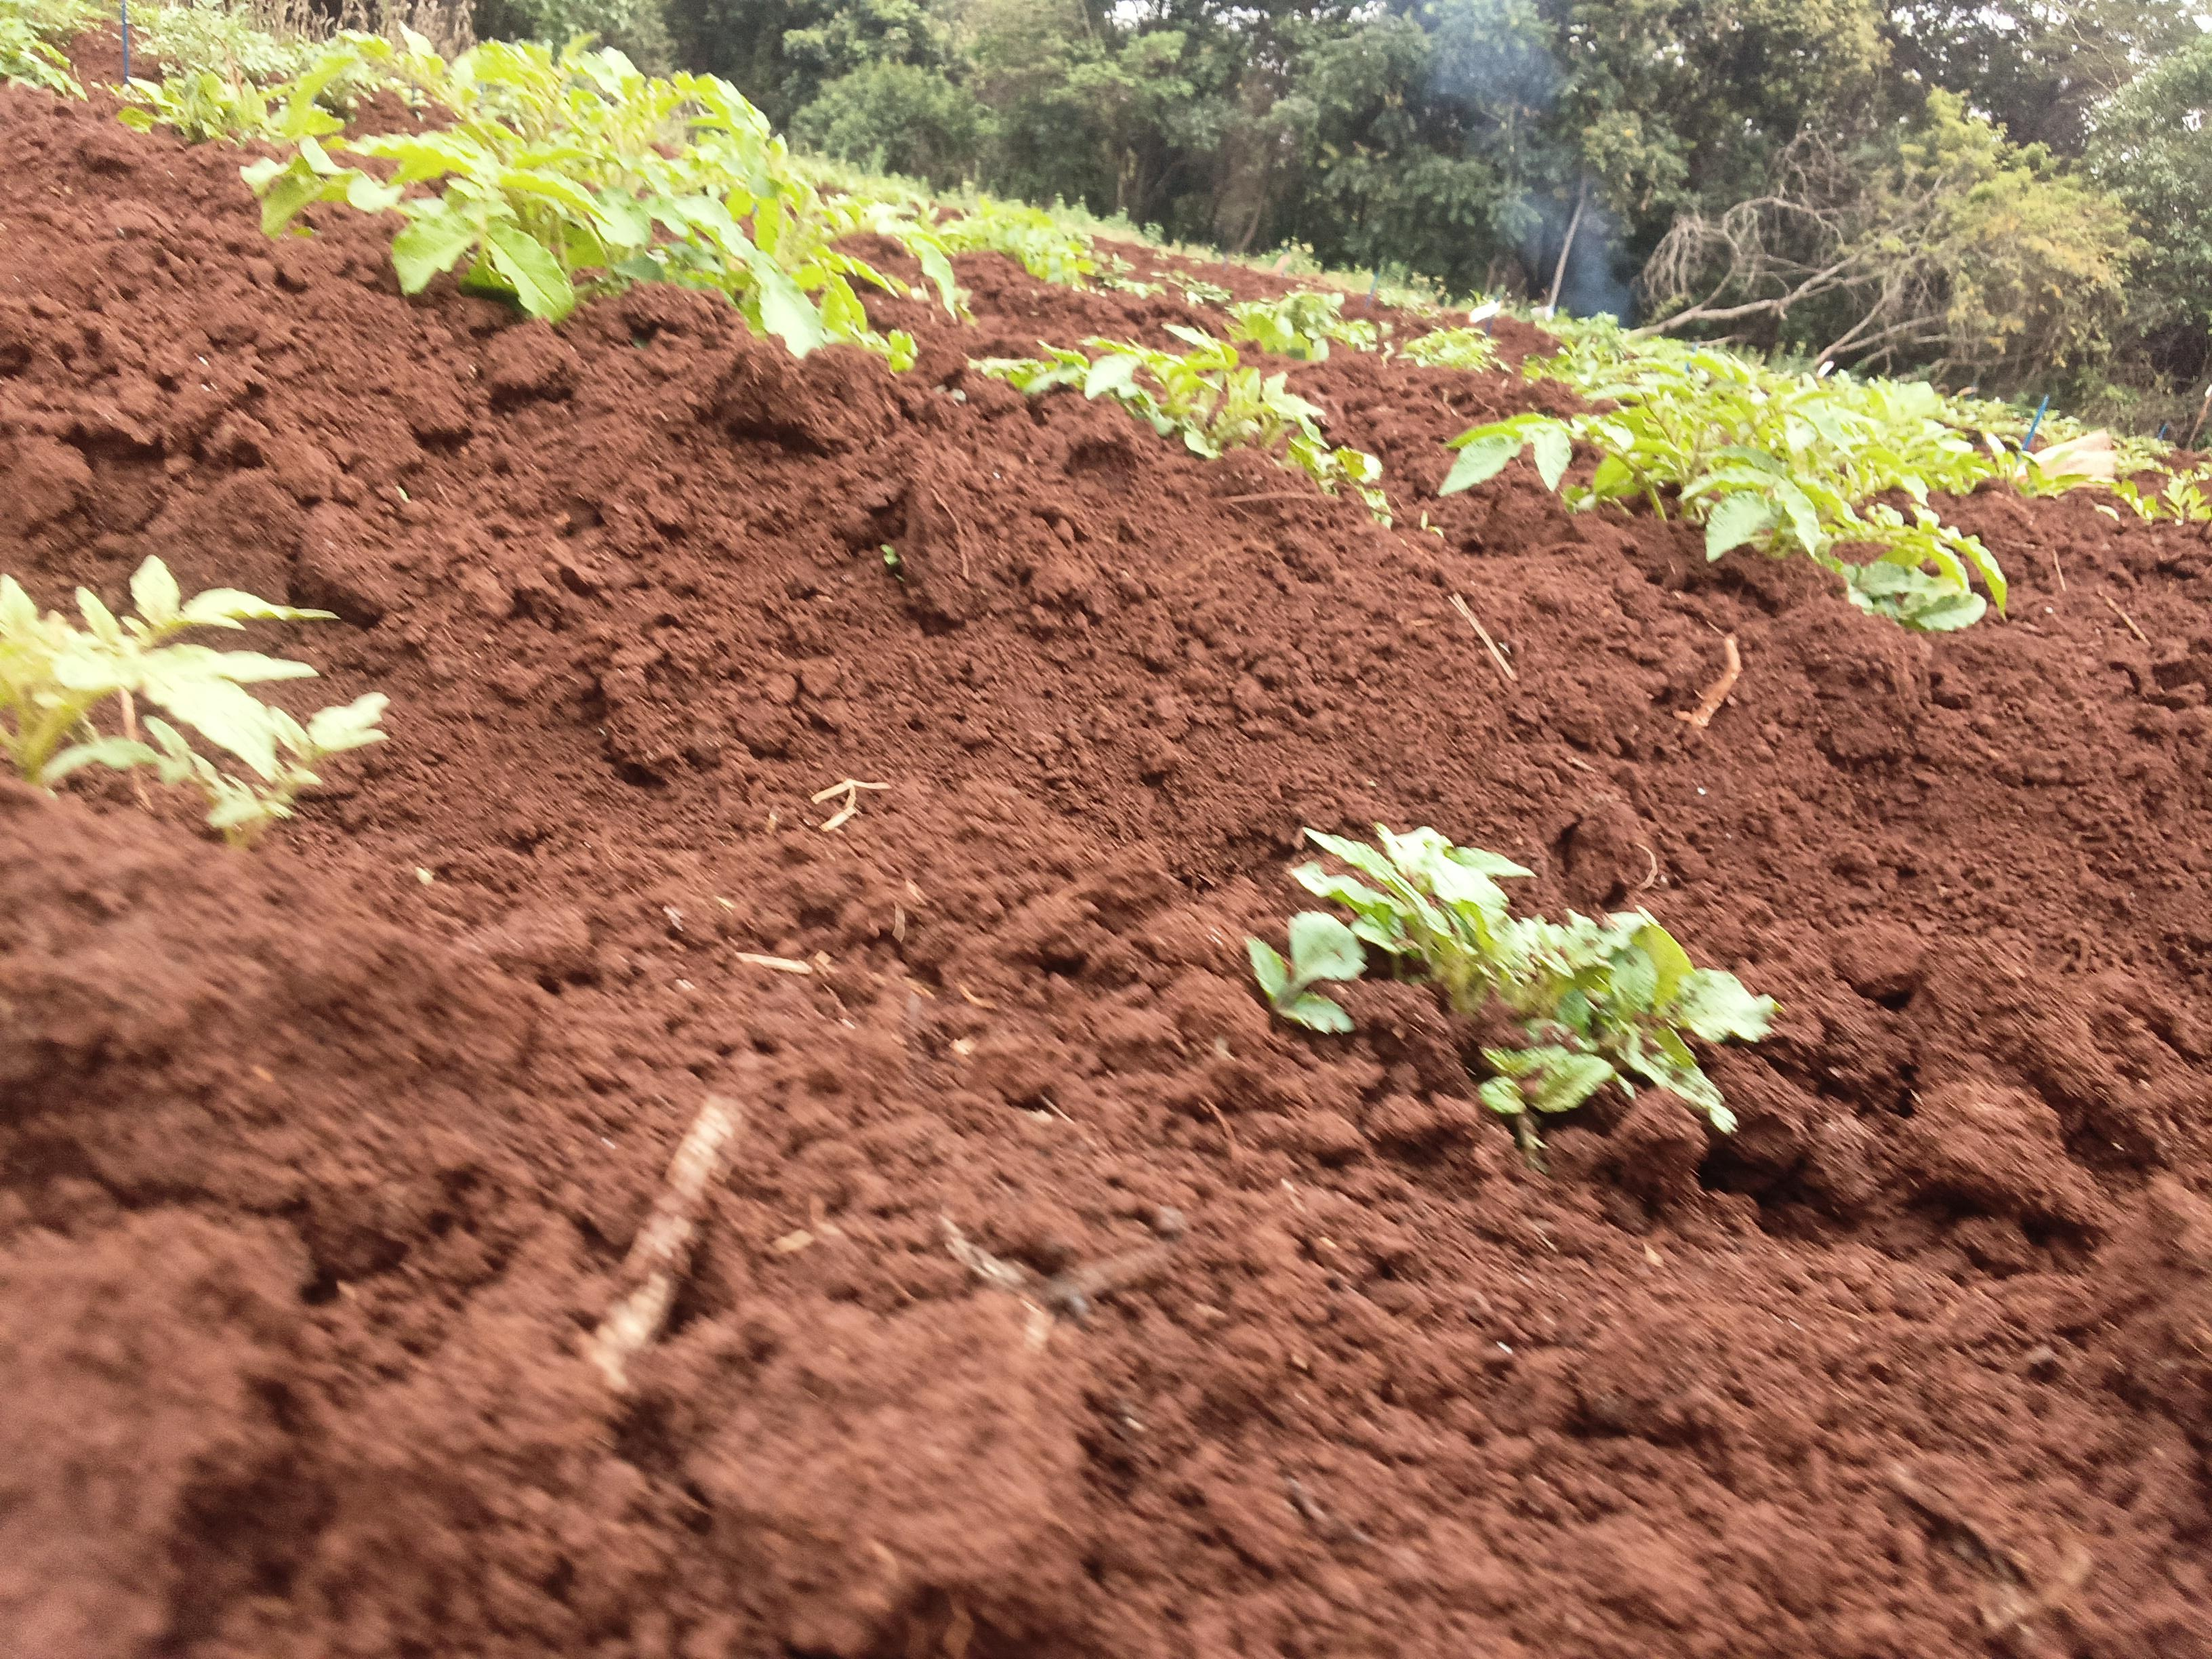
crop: potato
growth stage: sprouting emergence
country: Kenya
